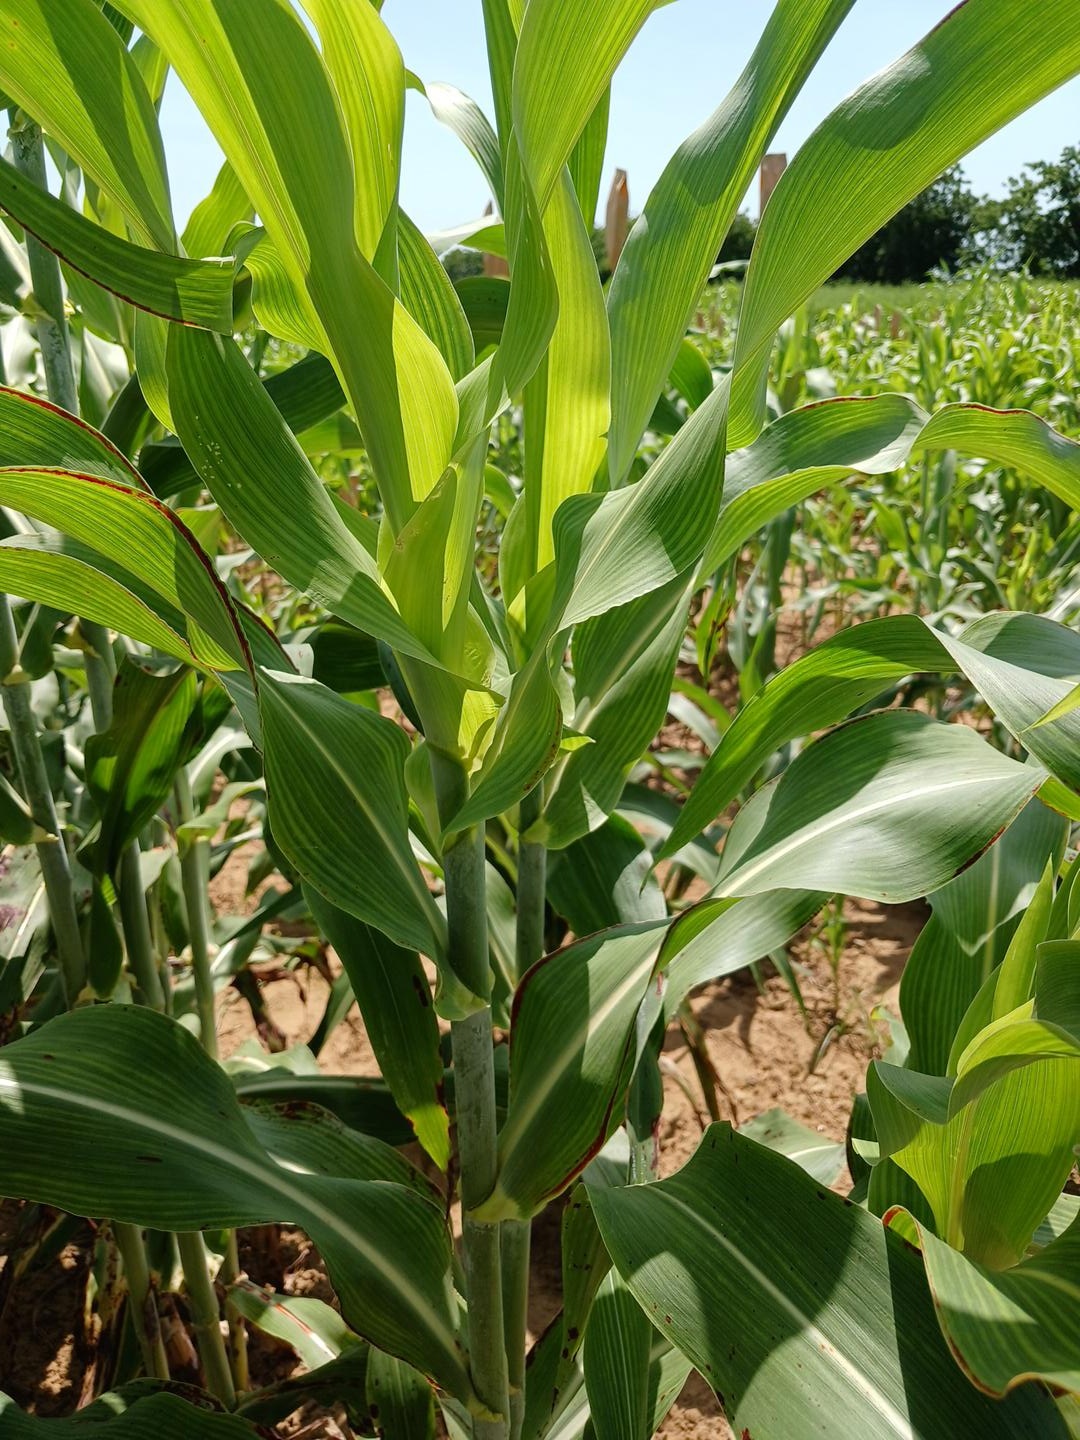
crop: sorghum
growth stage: vegetative
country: Senegal
